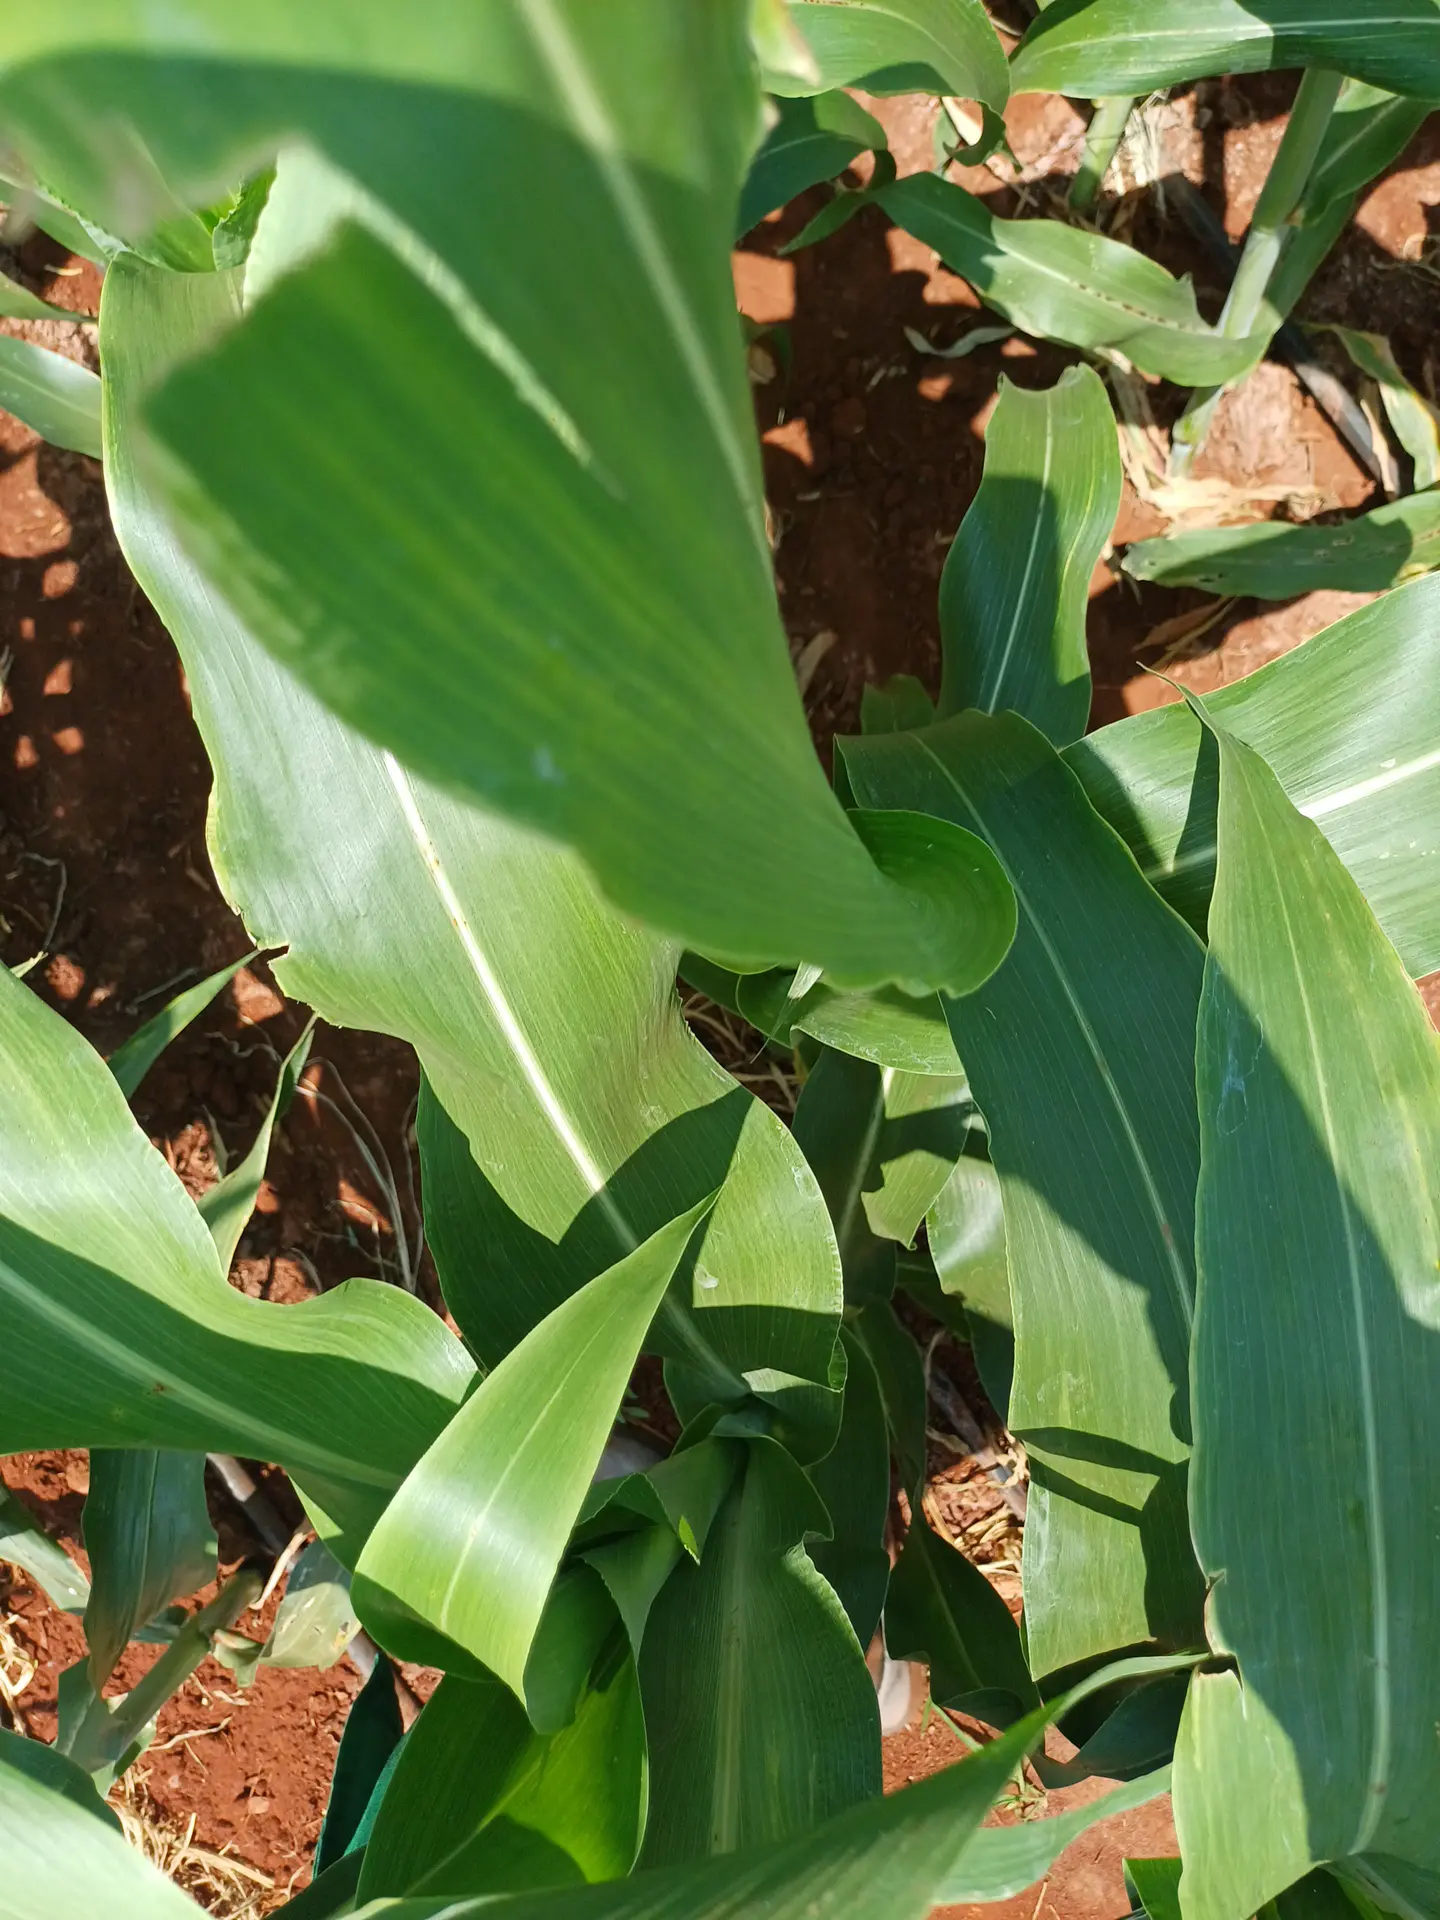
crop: sorghum
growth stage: vegetative
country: Kenya
